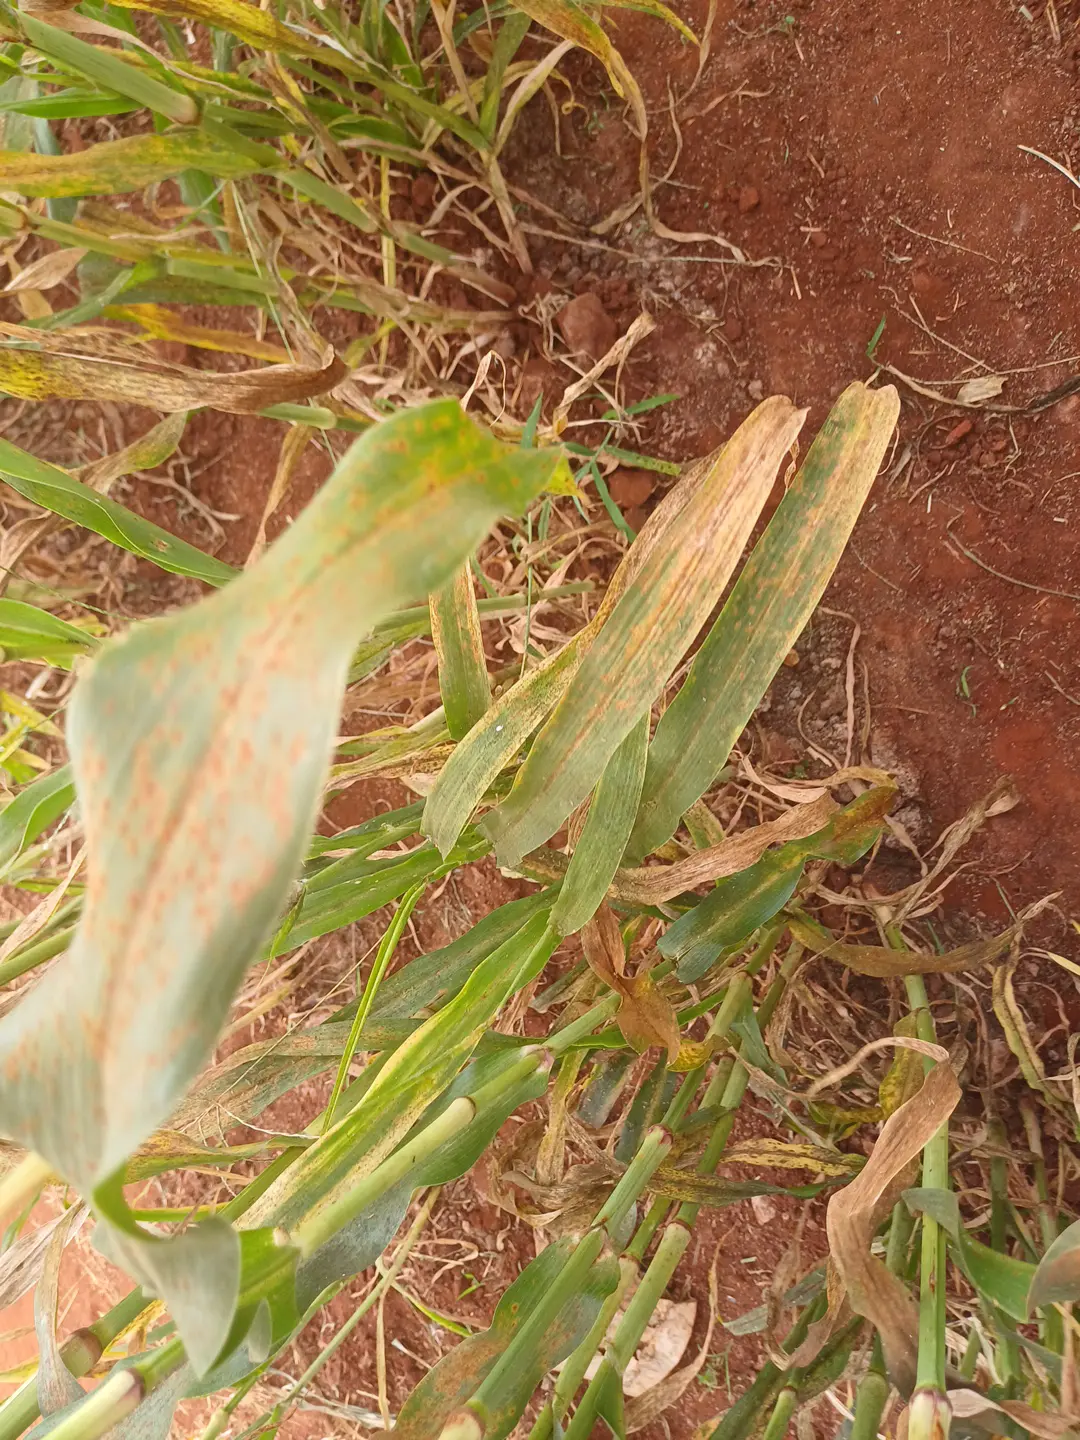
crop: pearl millet
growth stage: filling grain
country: Kenya
